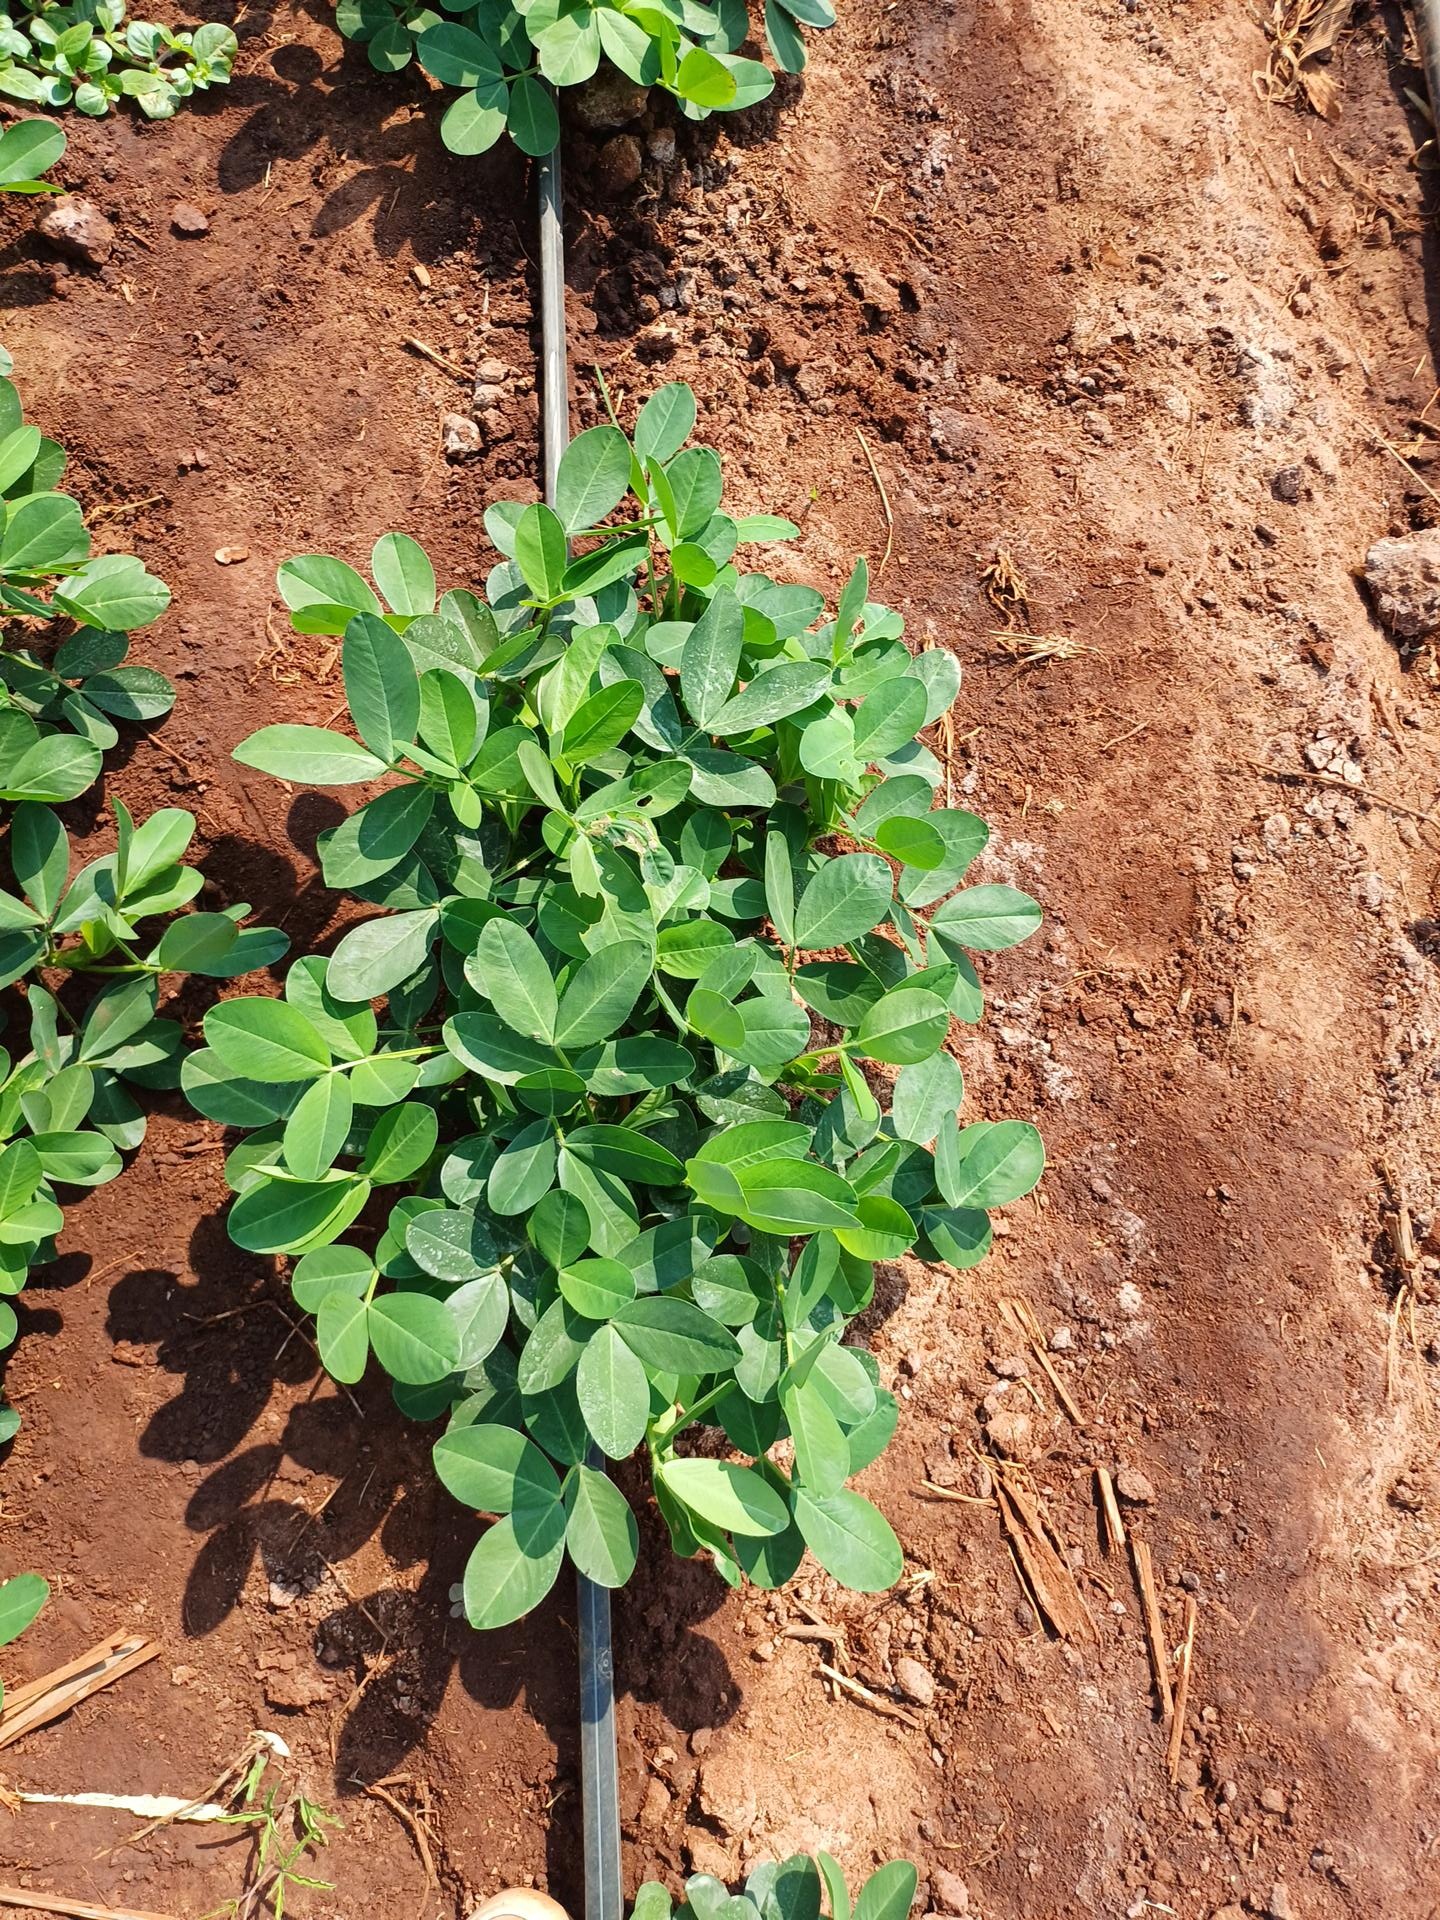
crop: groundnut
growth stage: flowering
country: Kenya
